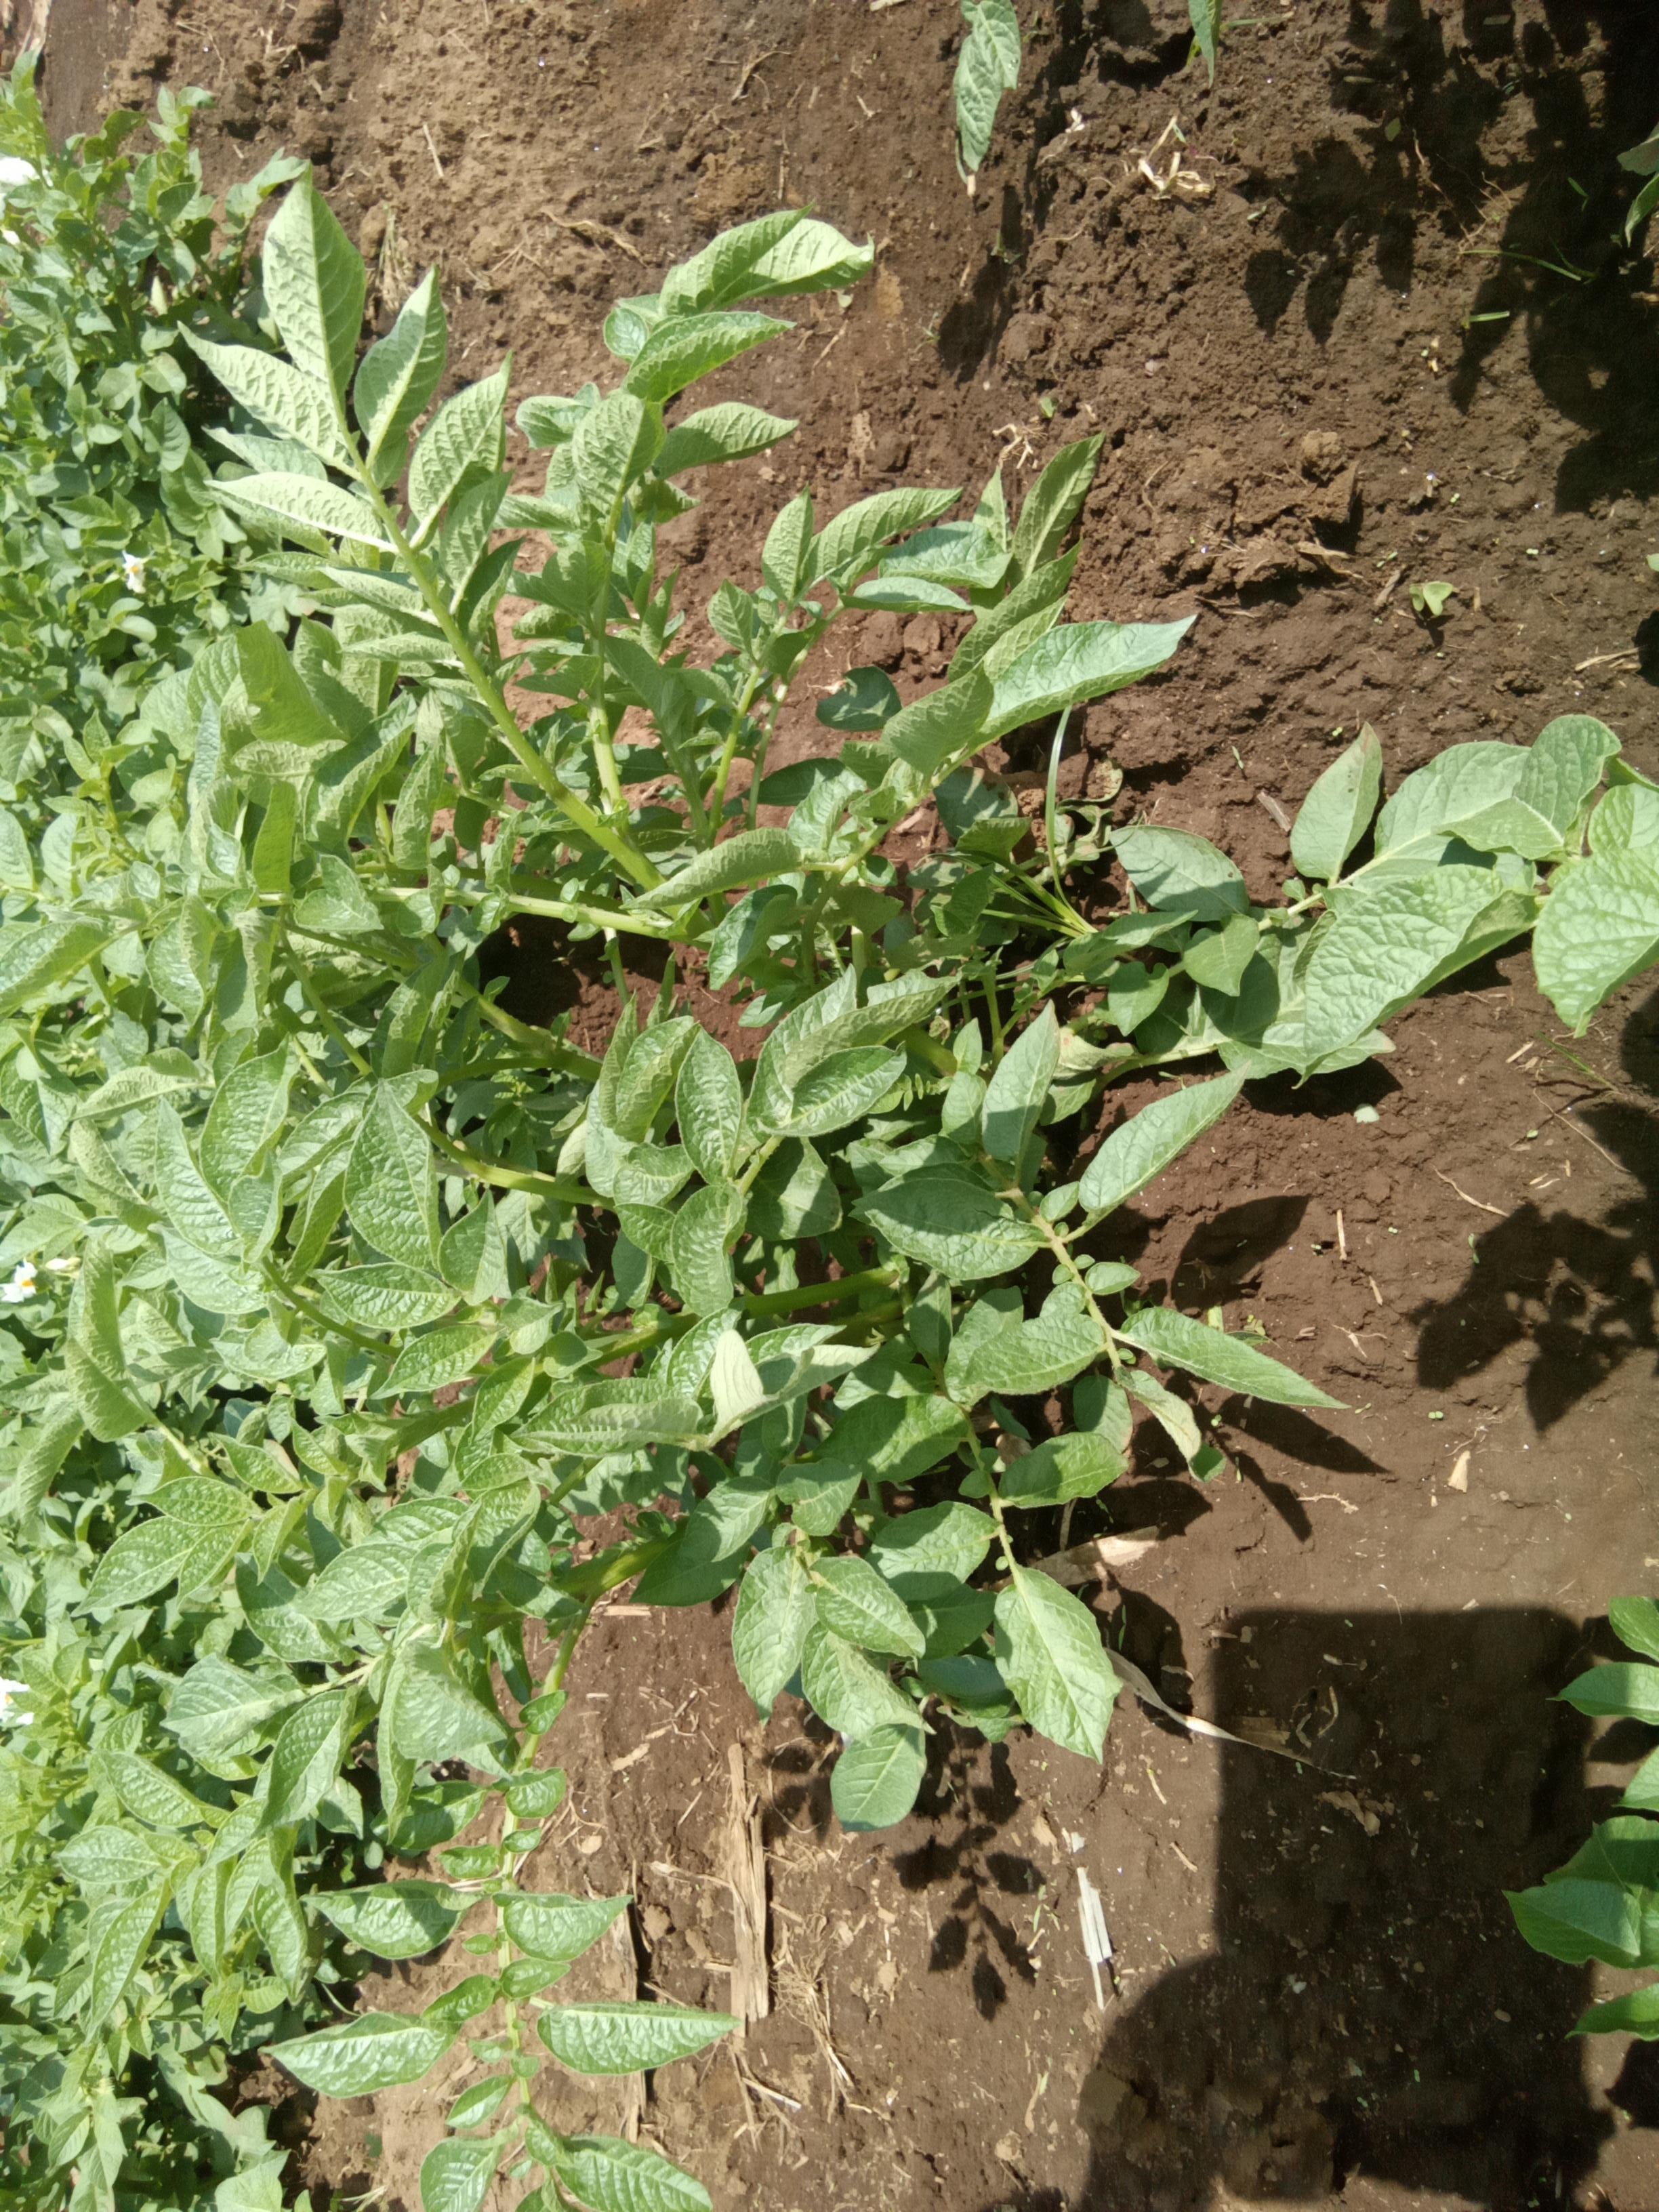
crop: potato
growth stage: vegetative
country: Kenya
